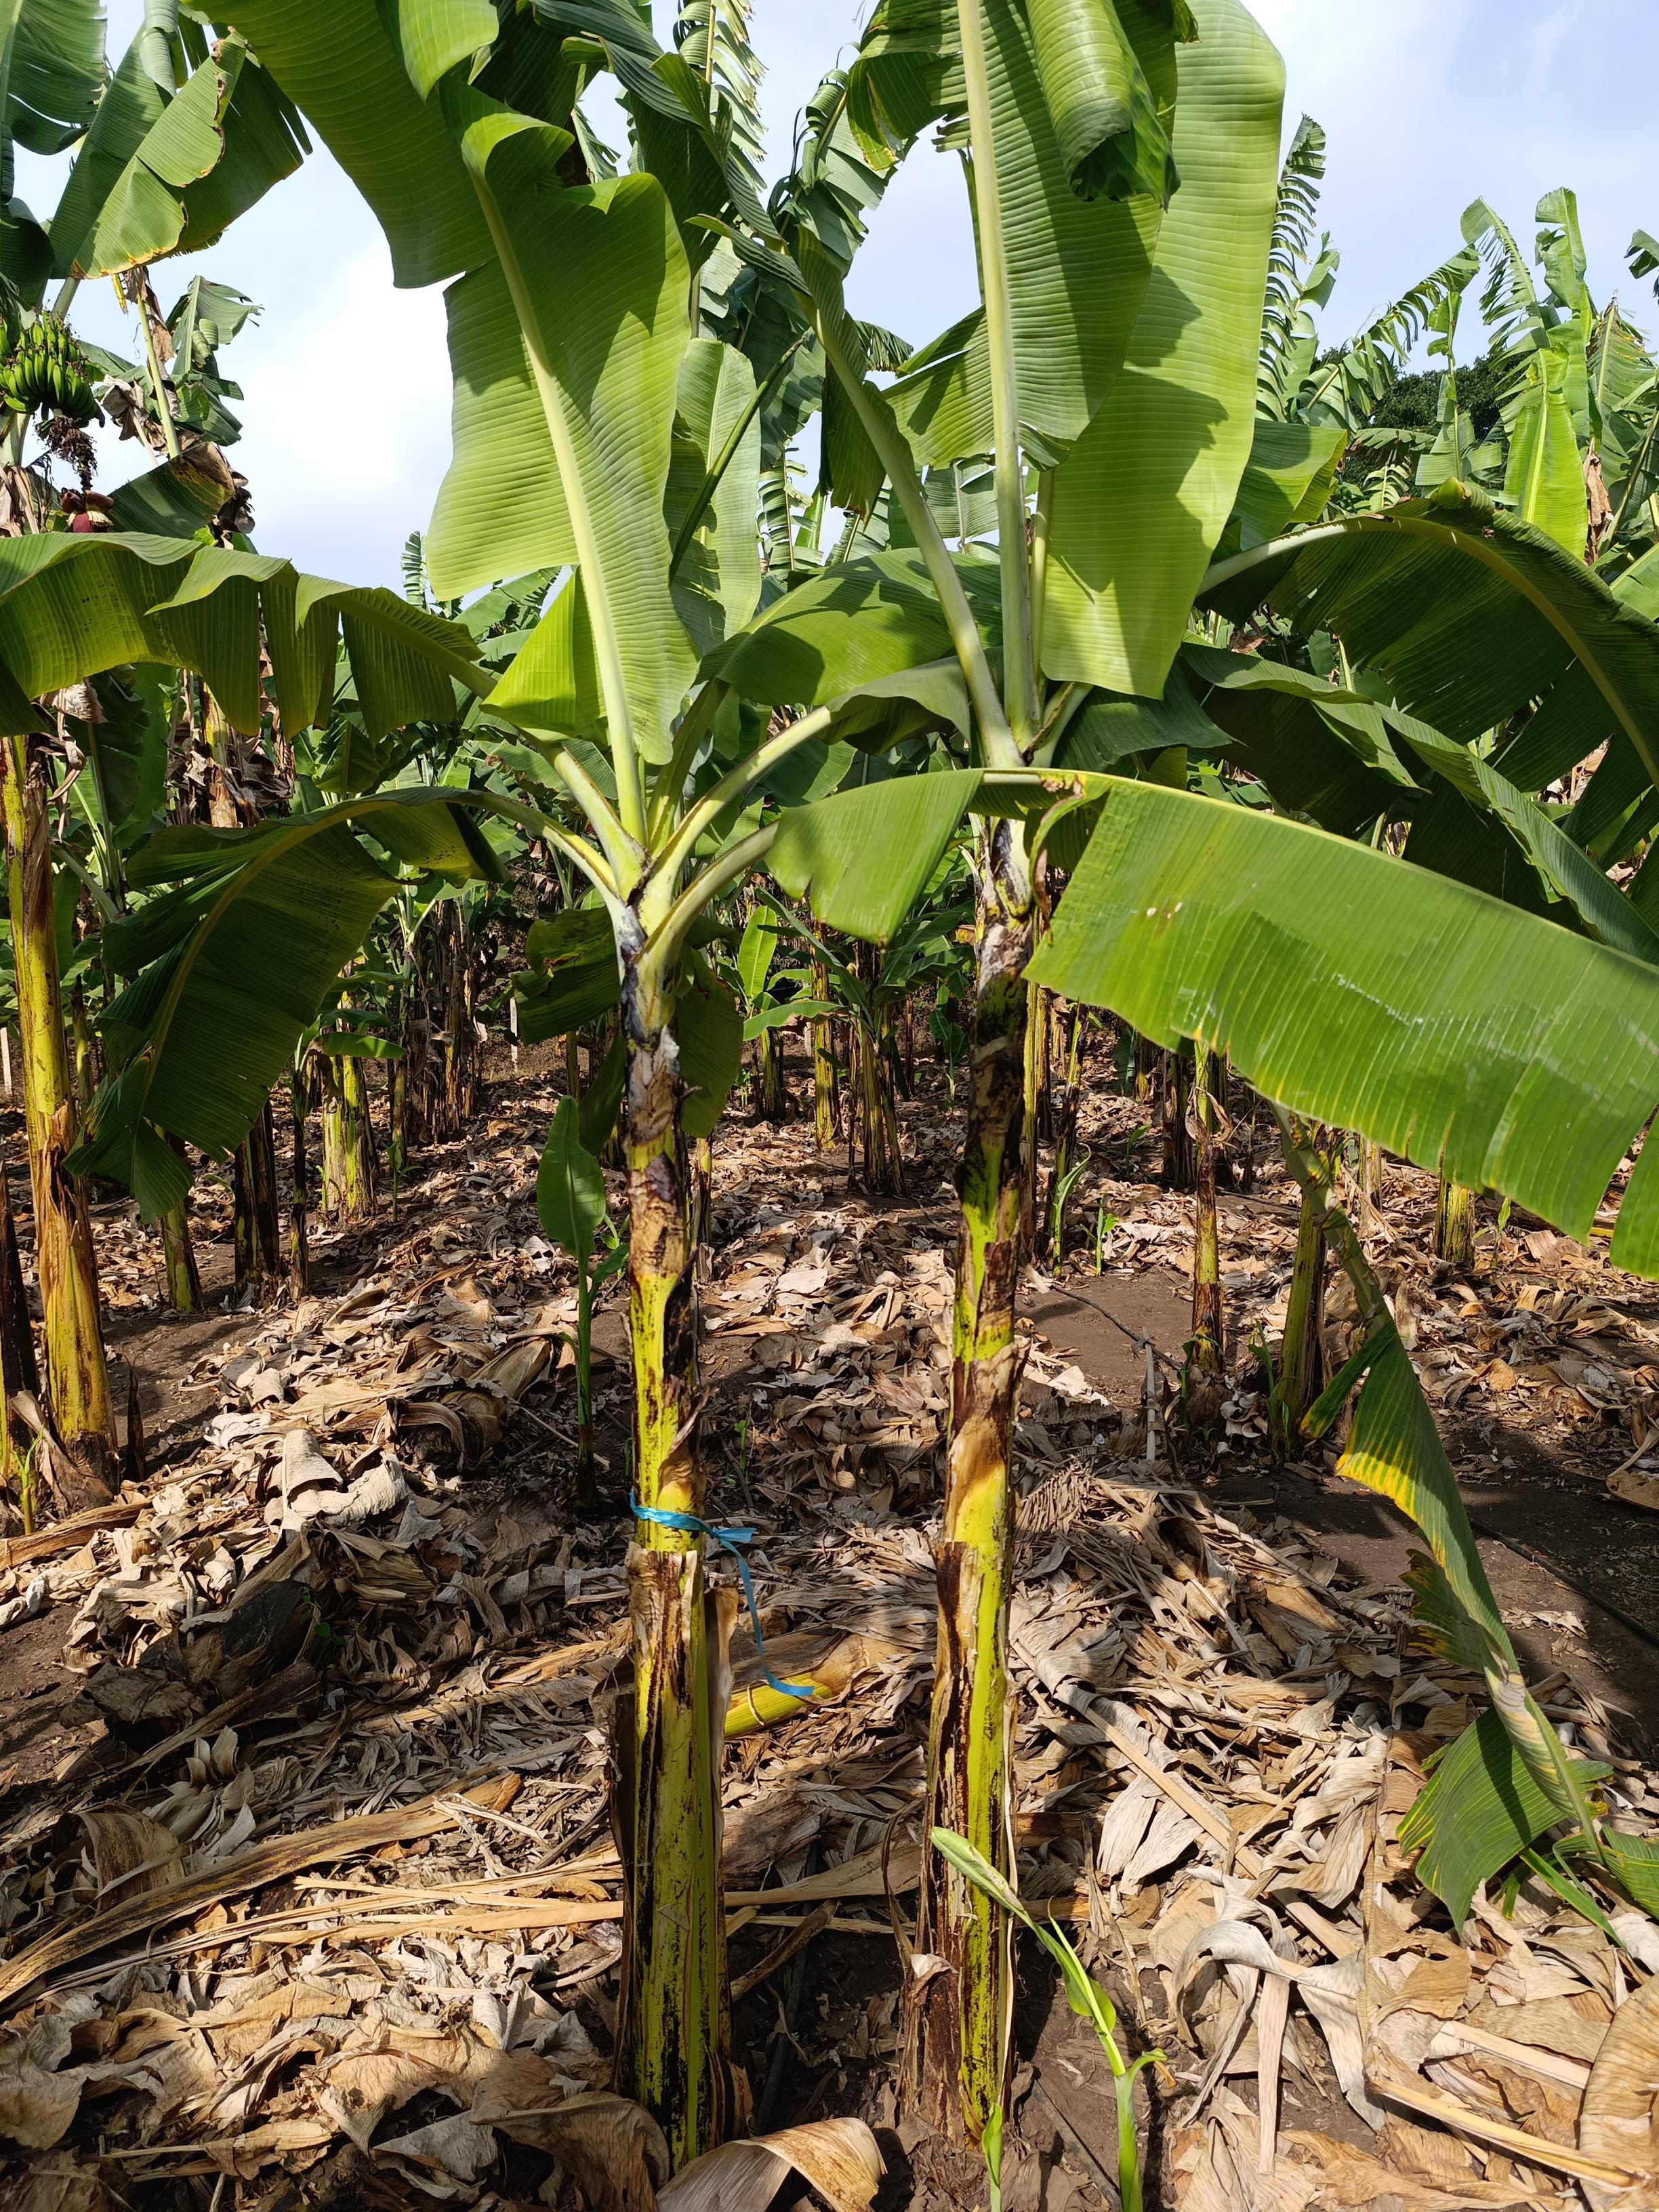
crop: banana
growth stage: vegetative
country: Tanzania
